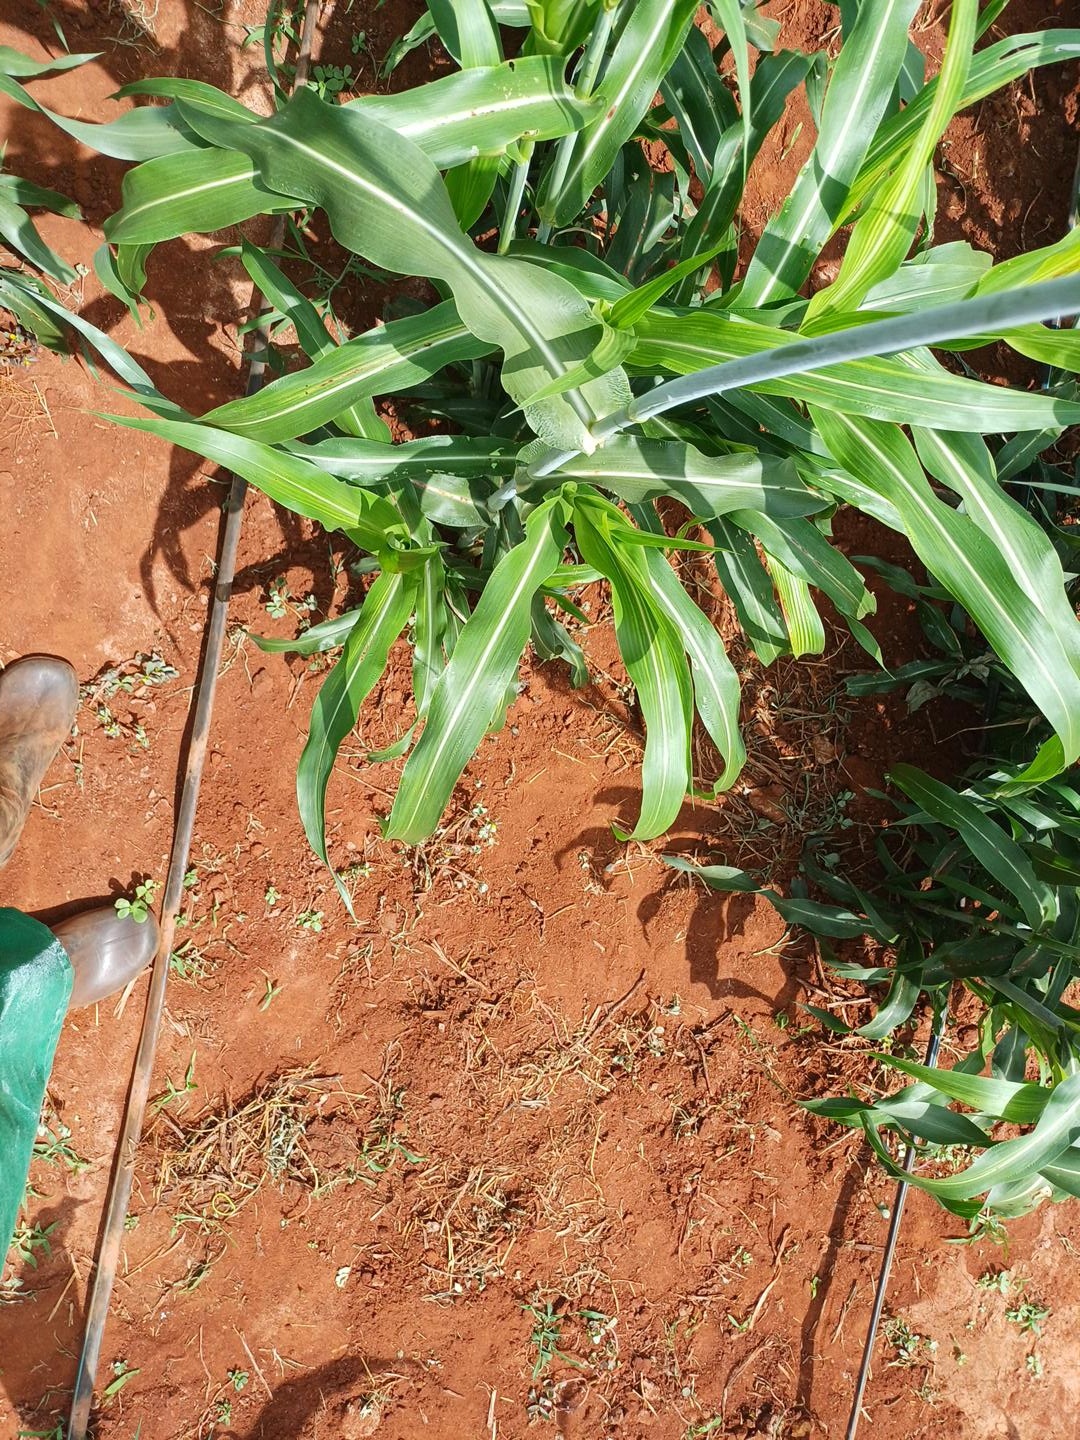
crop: sorghum
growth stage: heading tuber
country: Kenya
